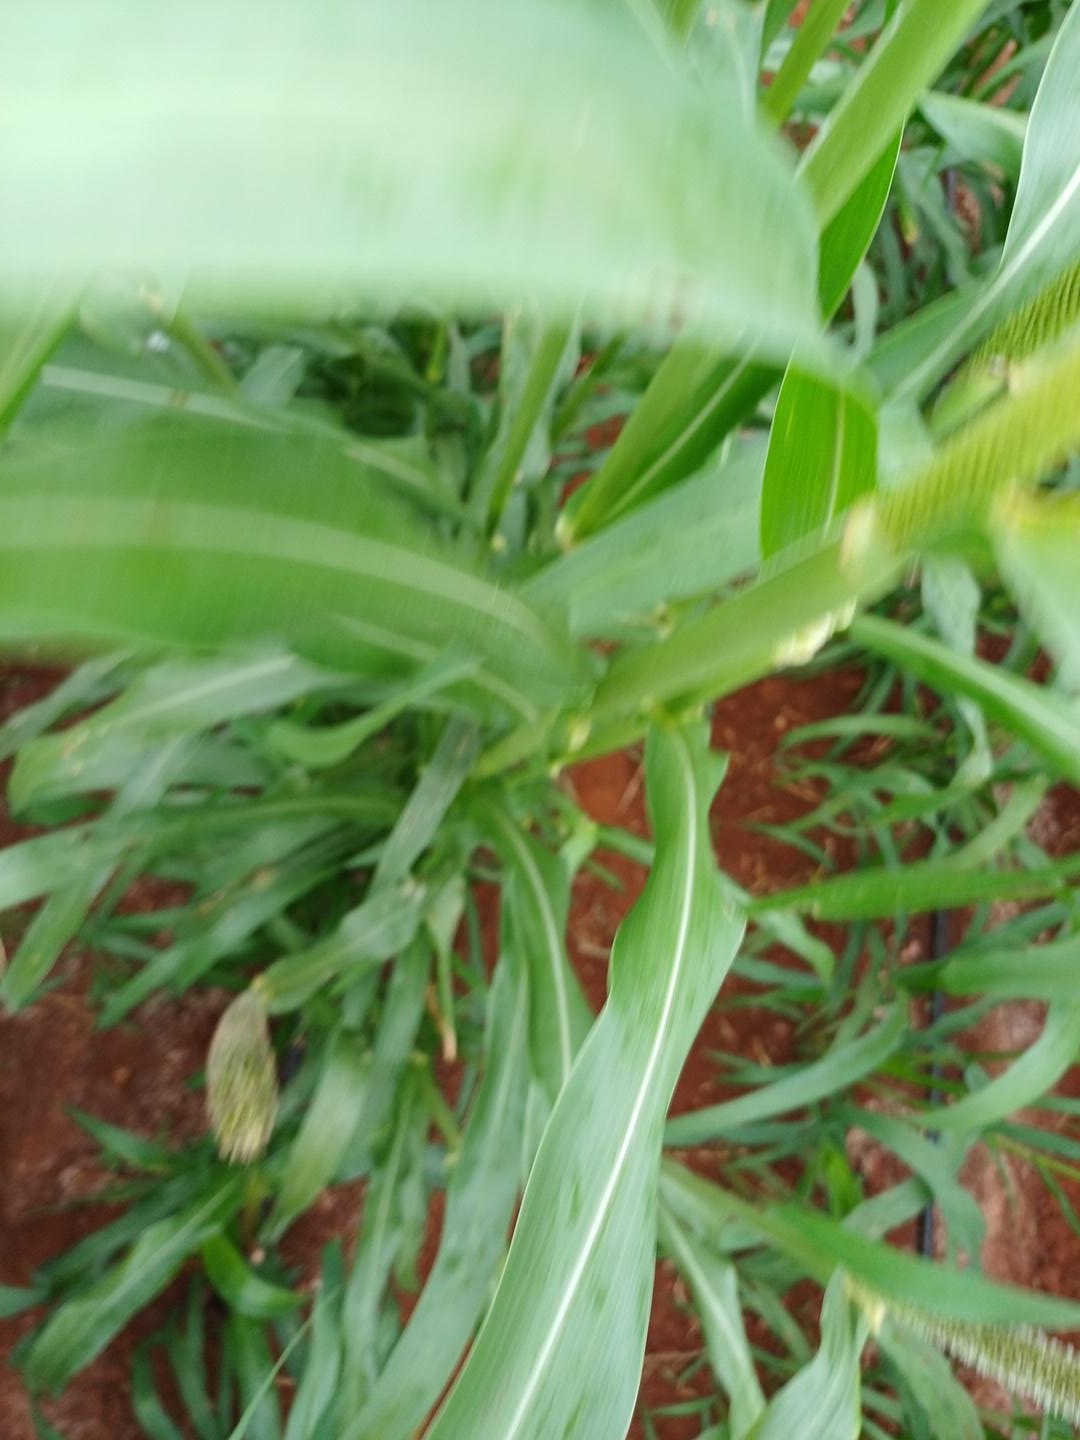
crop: pearl millet
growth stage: flowering
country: Kenya
